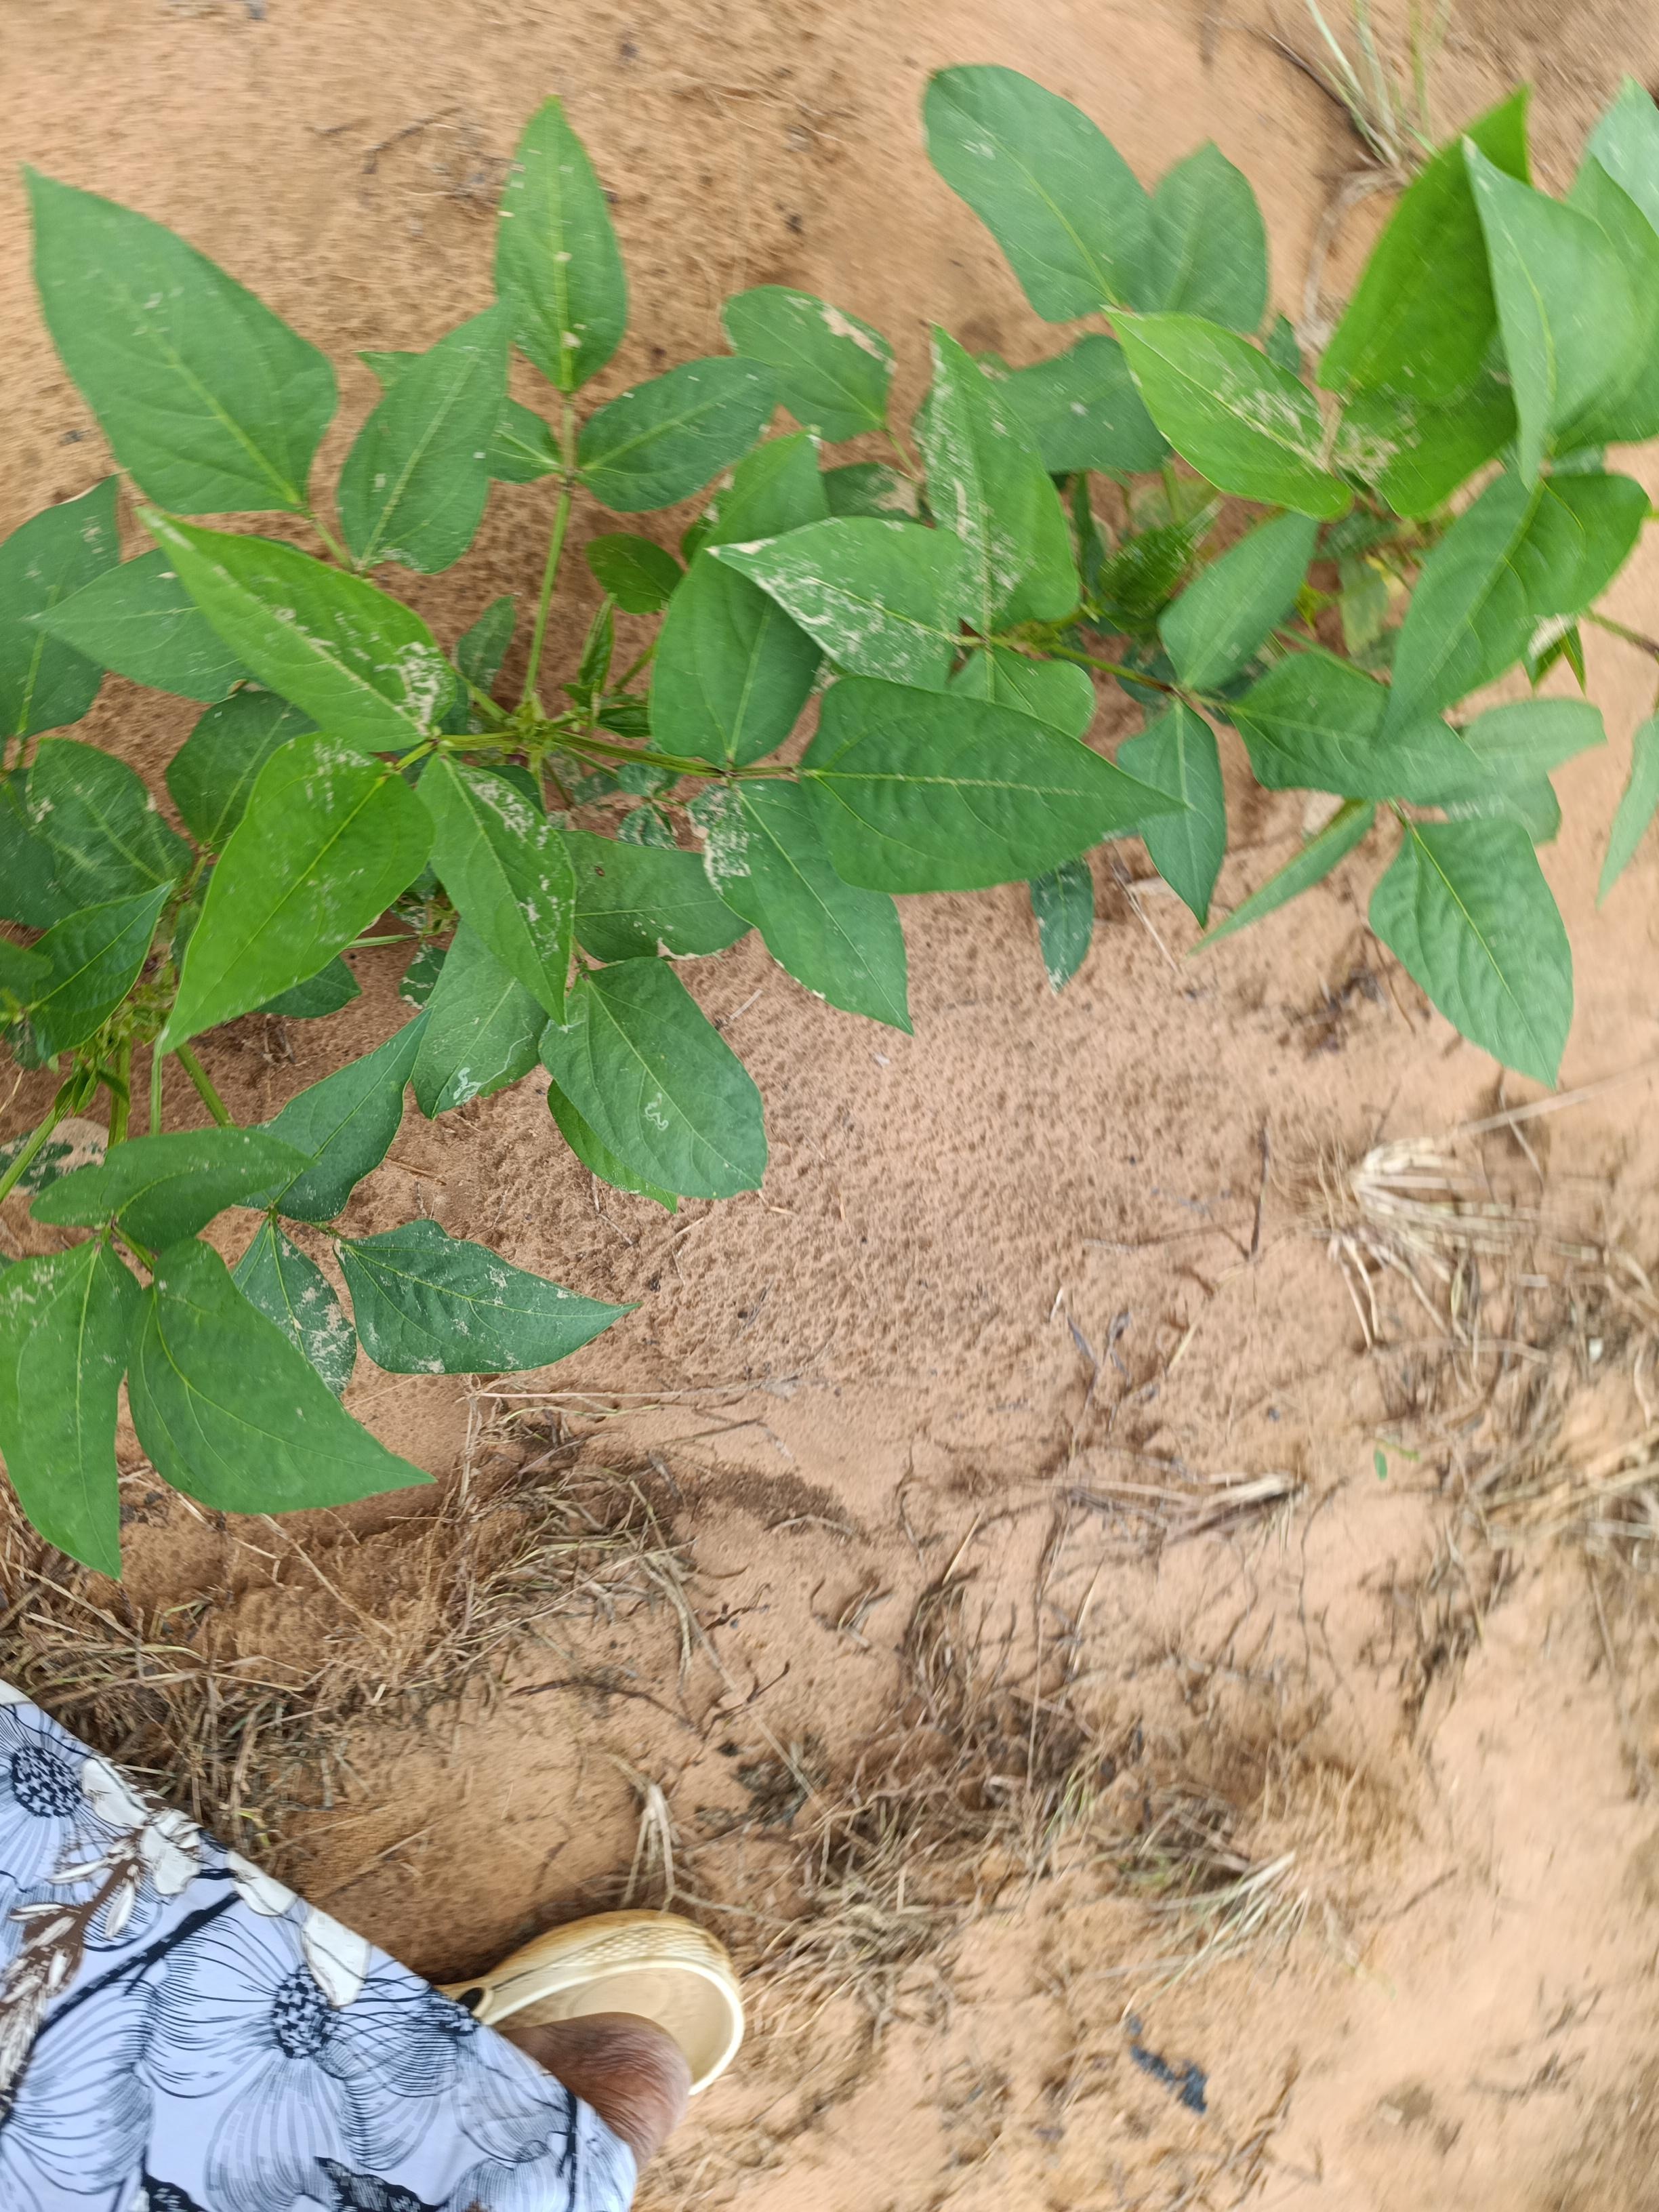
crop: cowpea
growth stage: emergence
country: Nigeria
